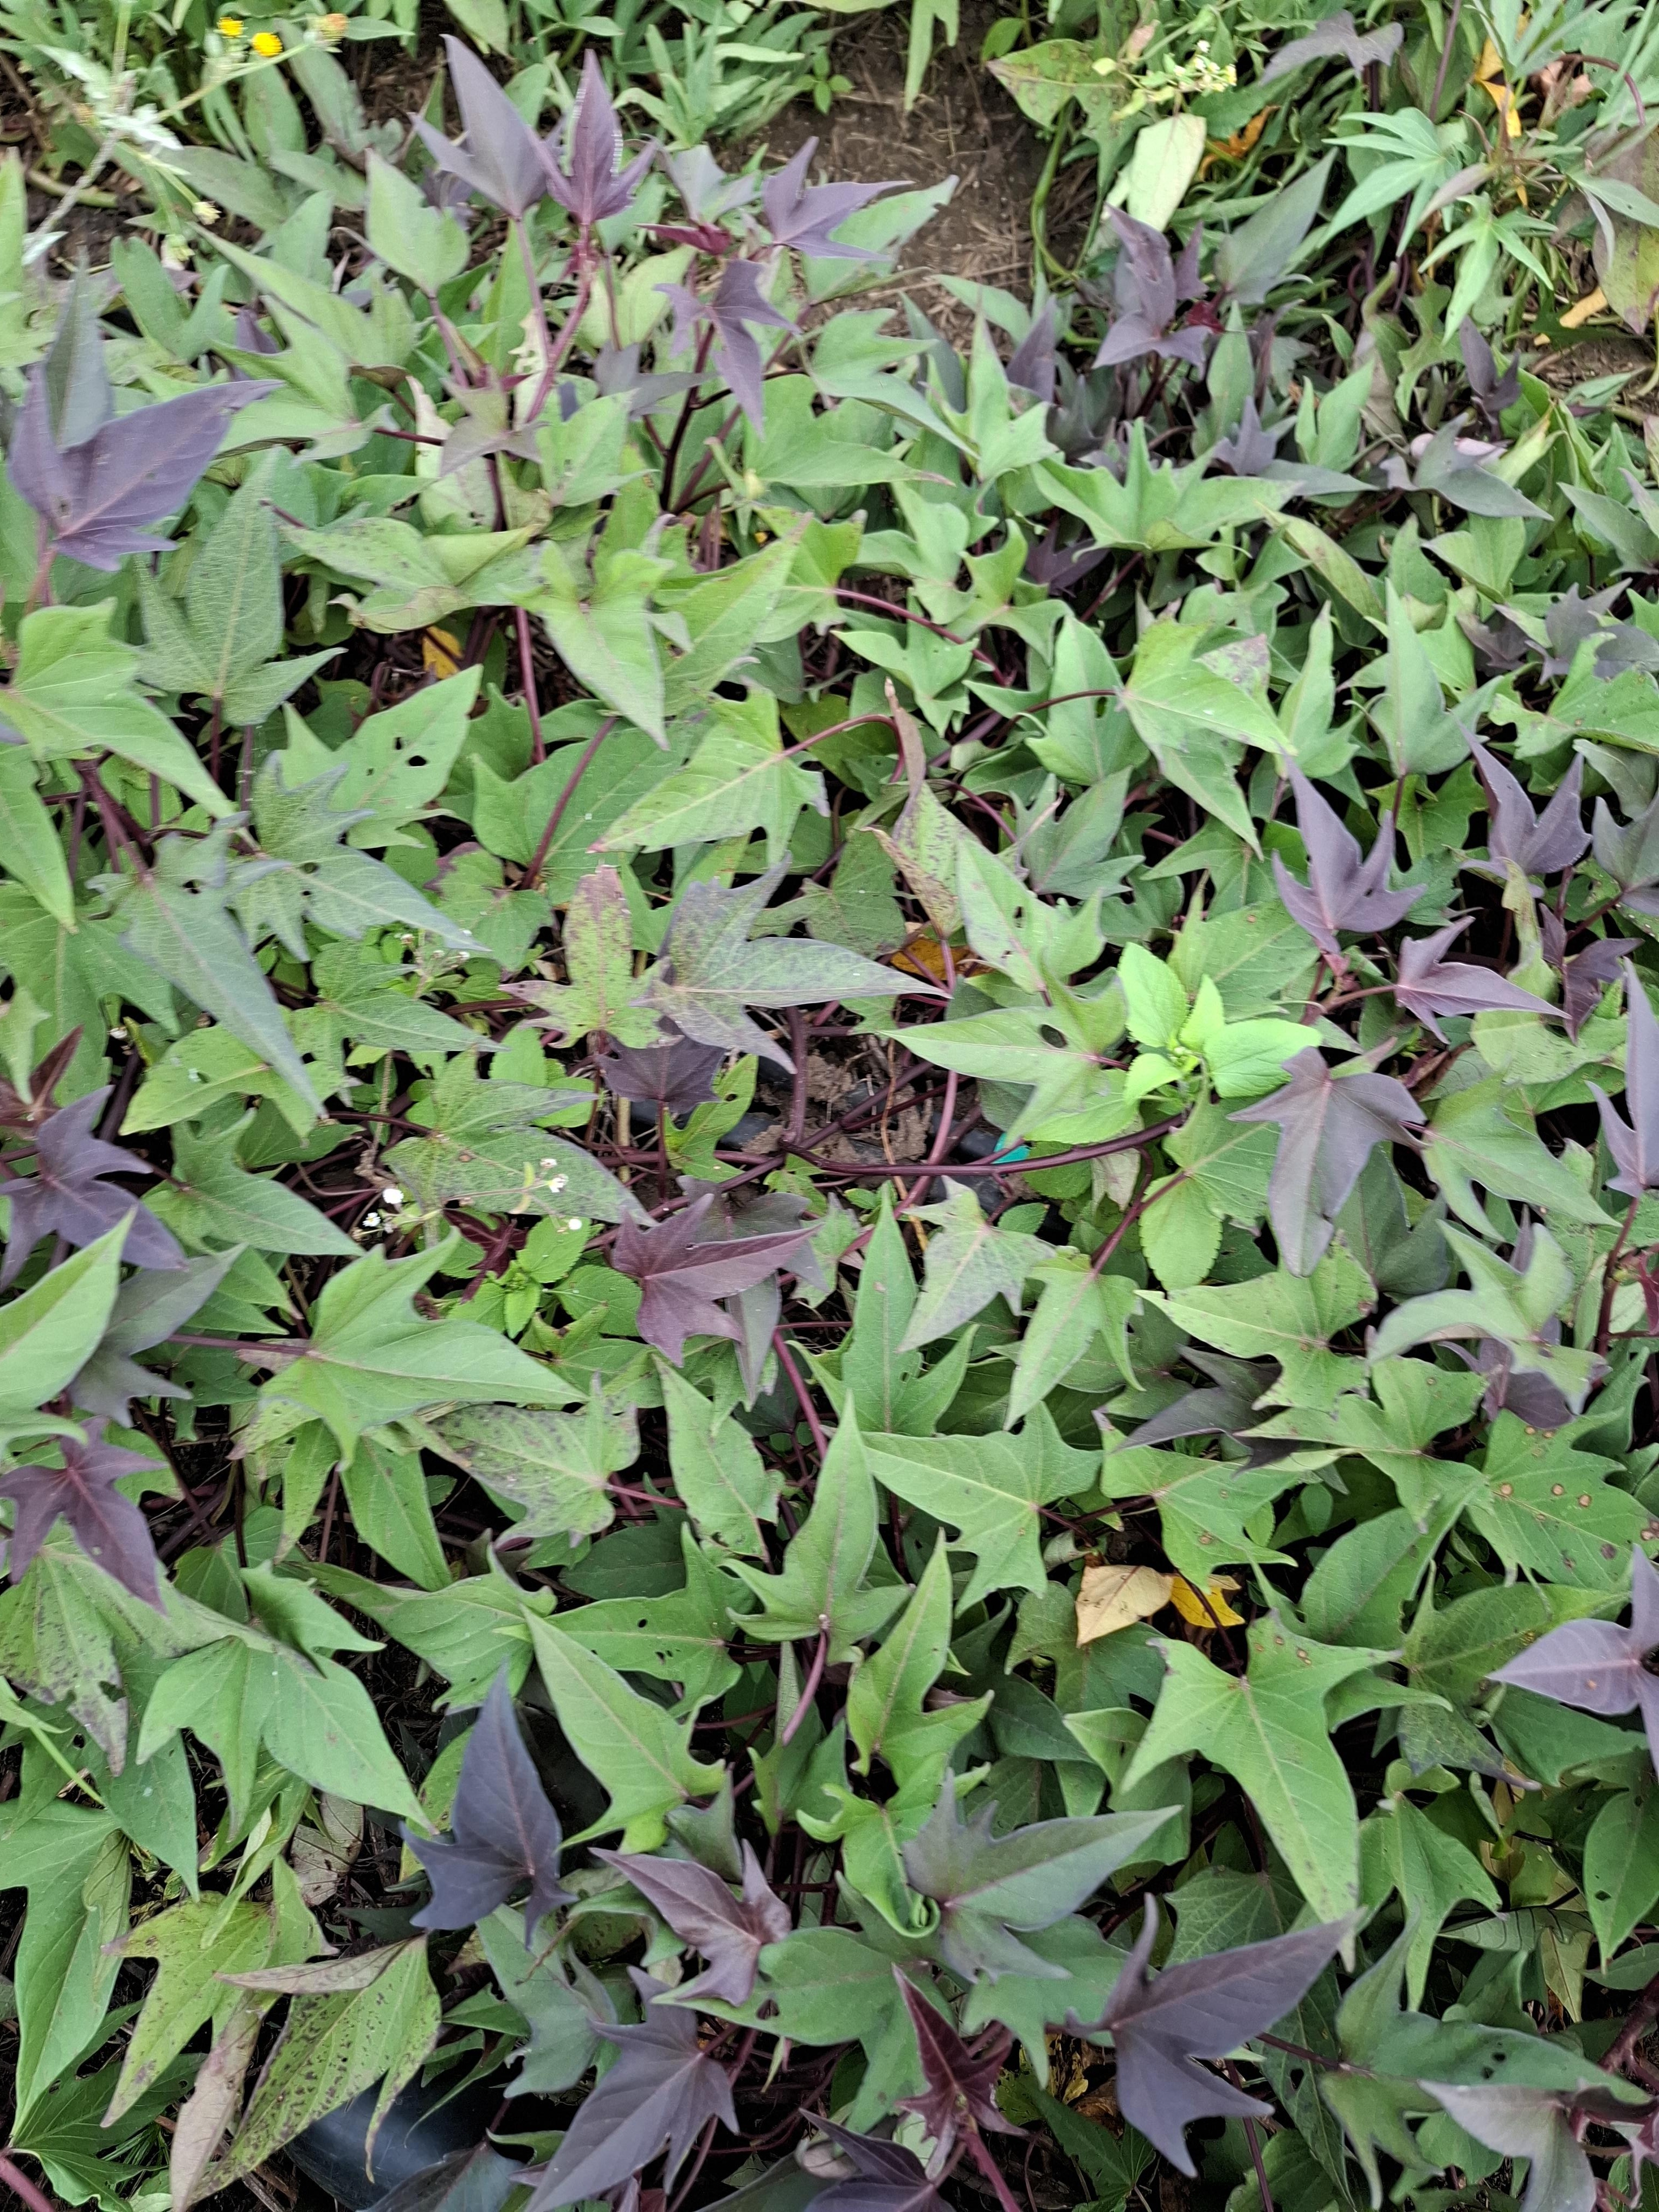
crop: sweet potato
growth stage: vegetative
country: Tanzania
